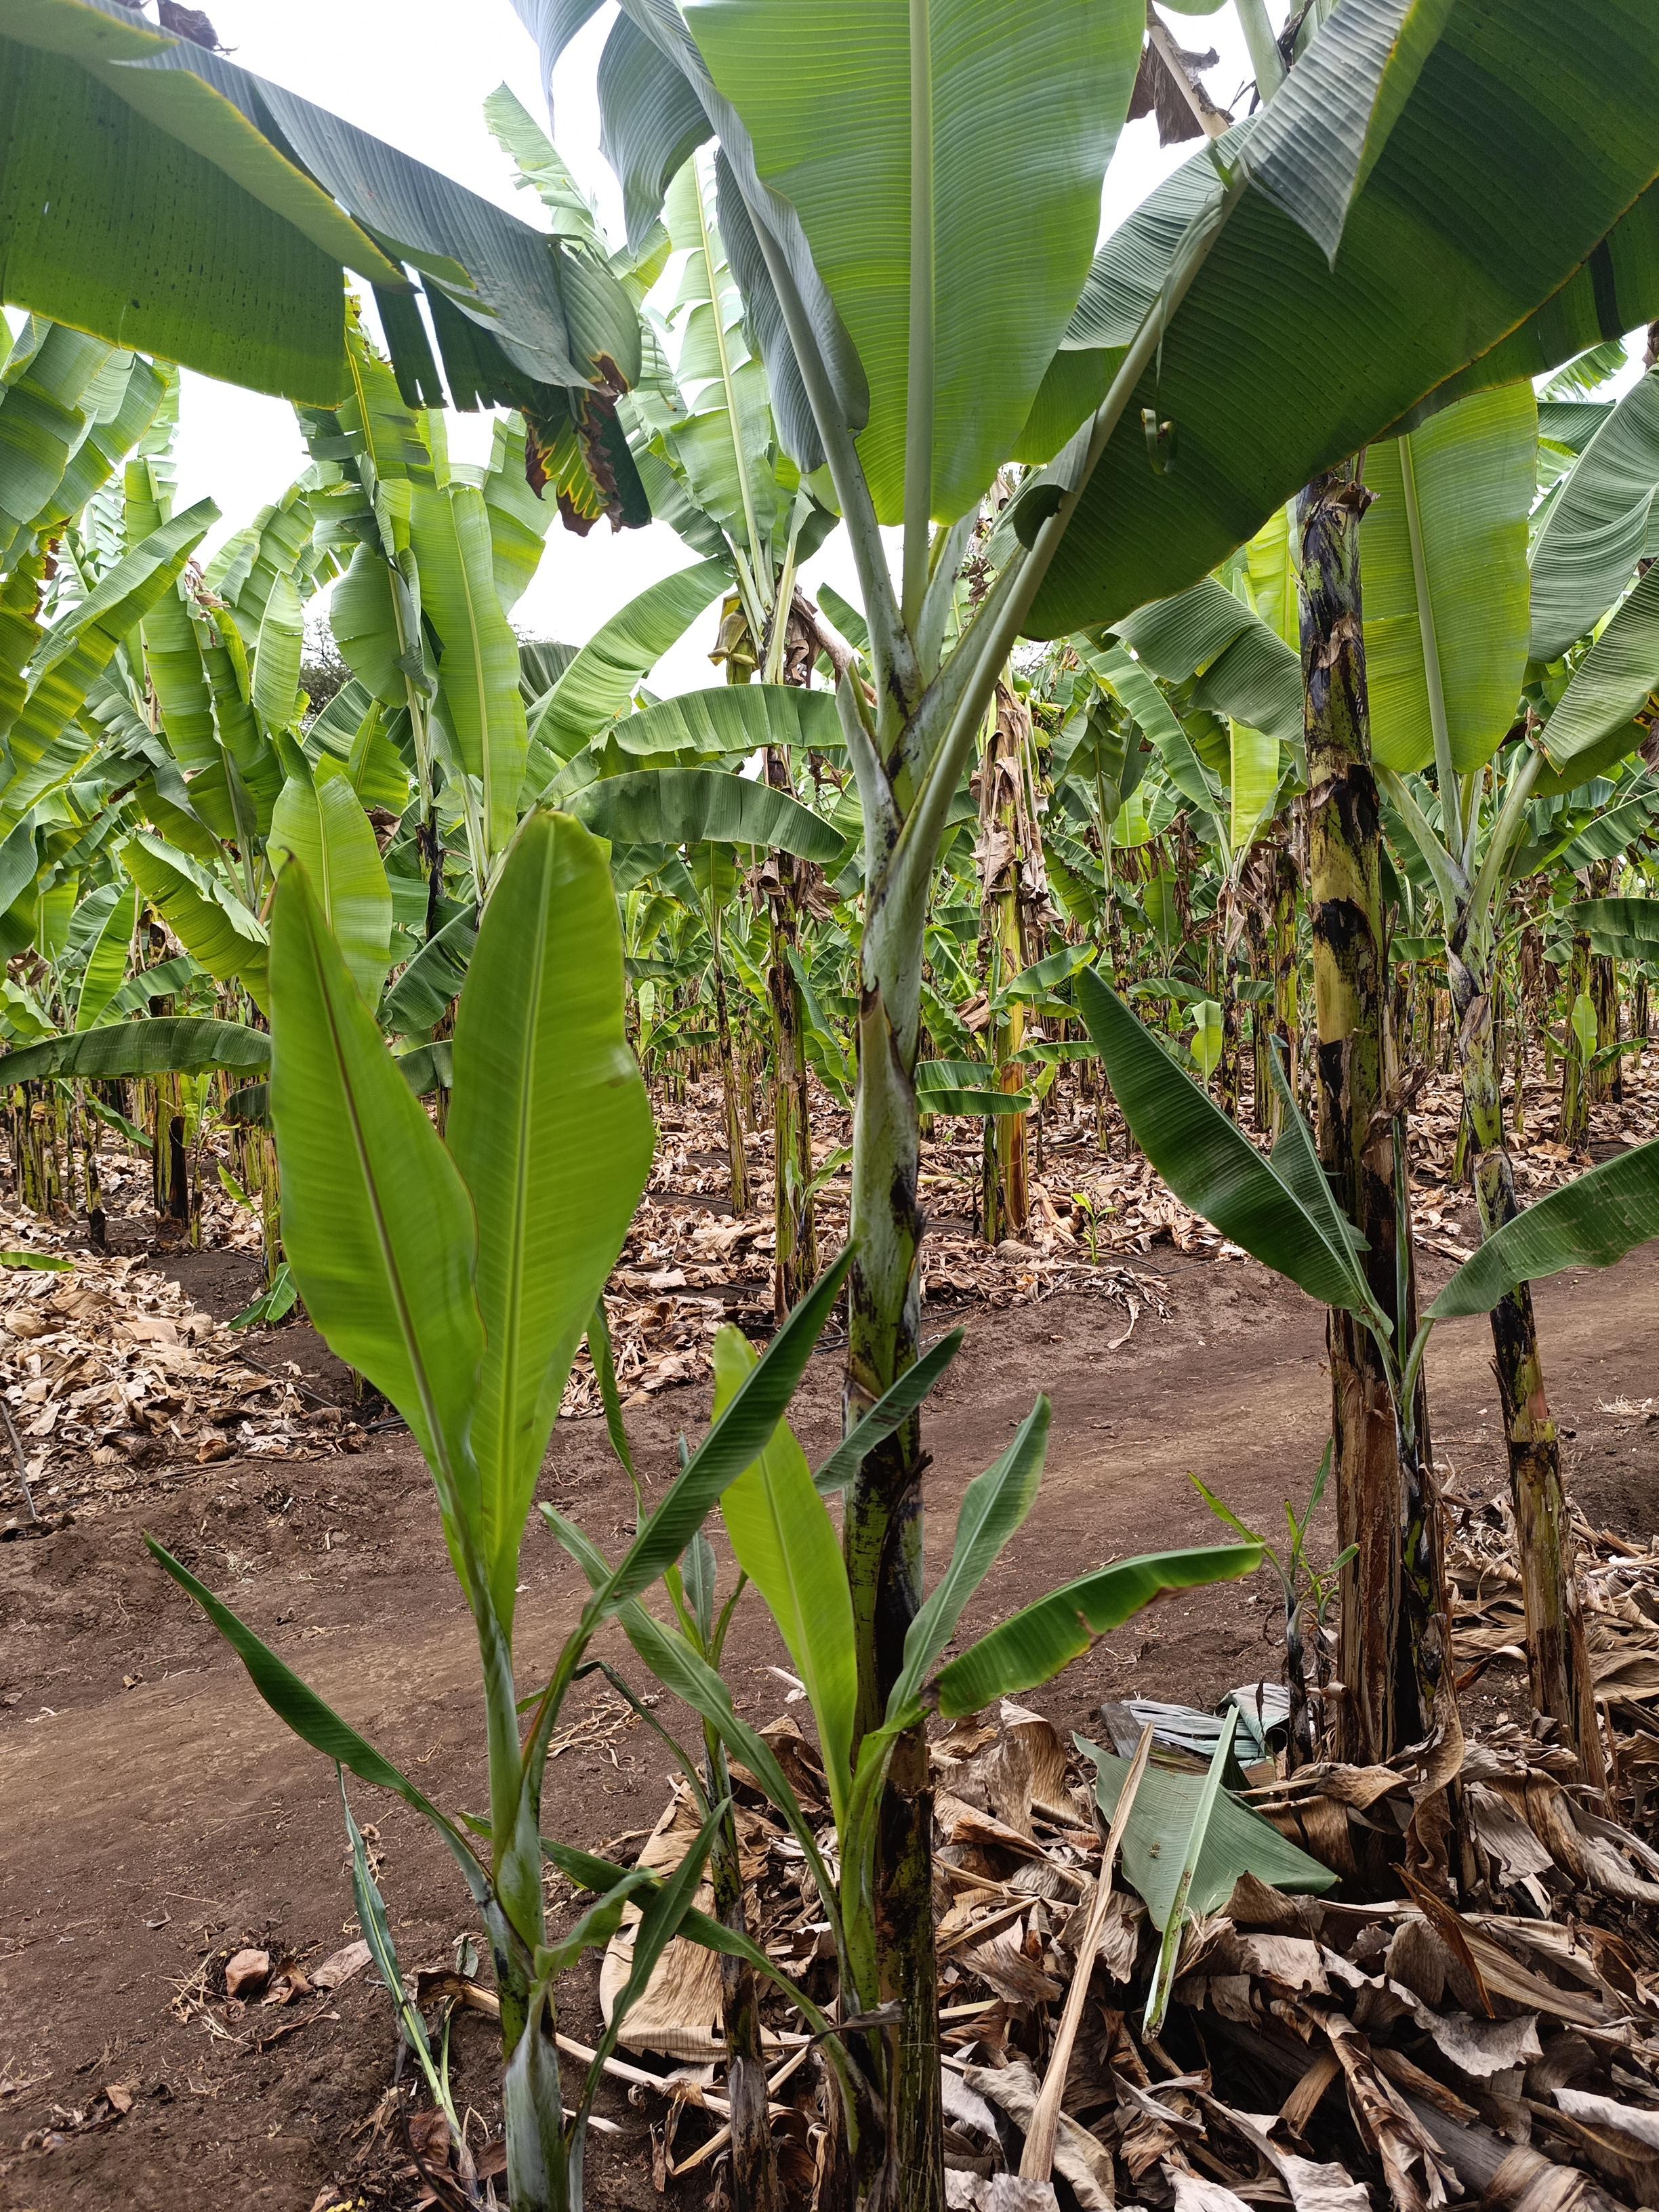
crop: banana
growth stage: vegetative
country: Tanzania
